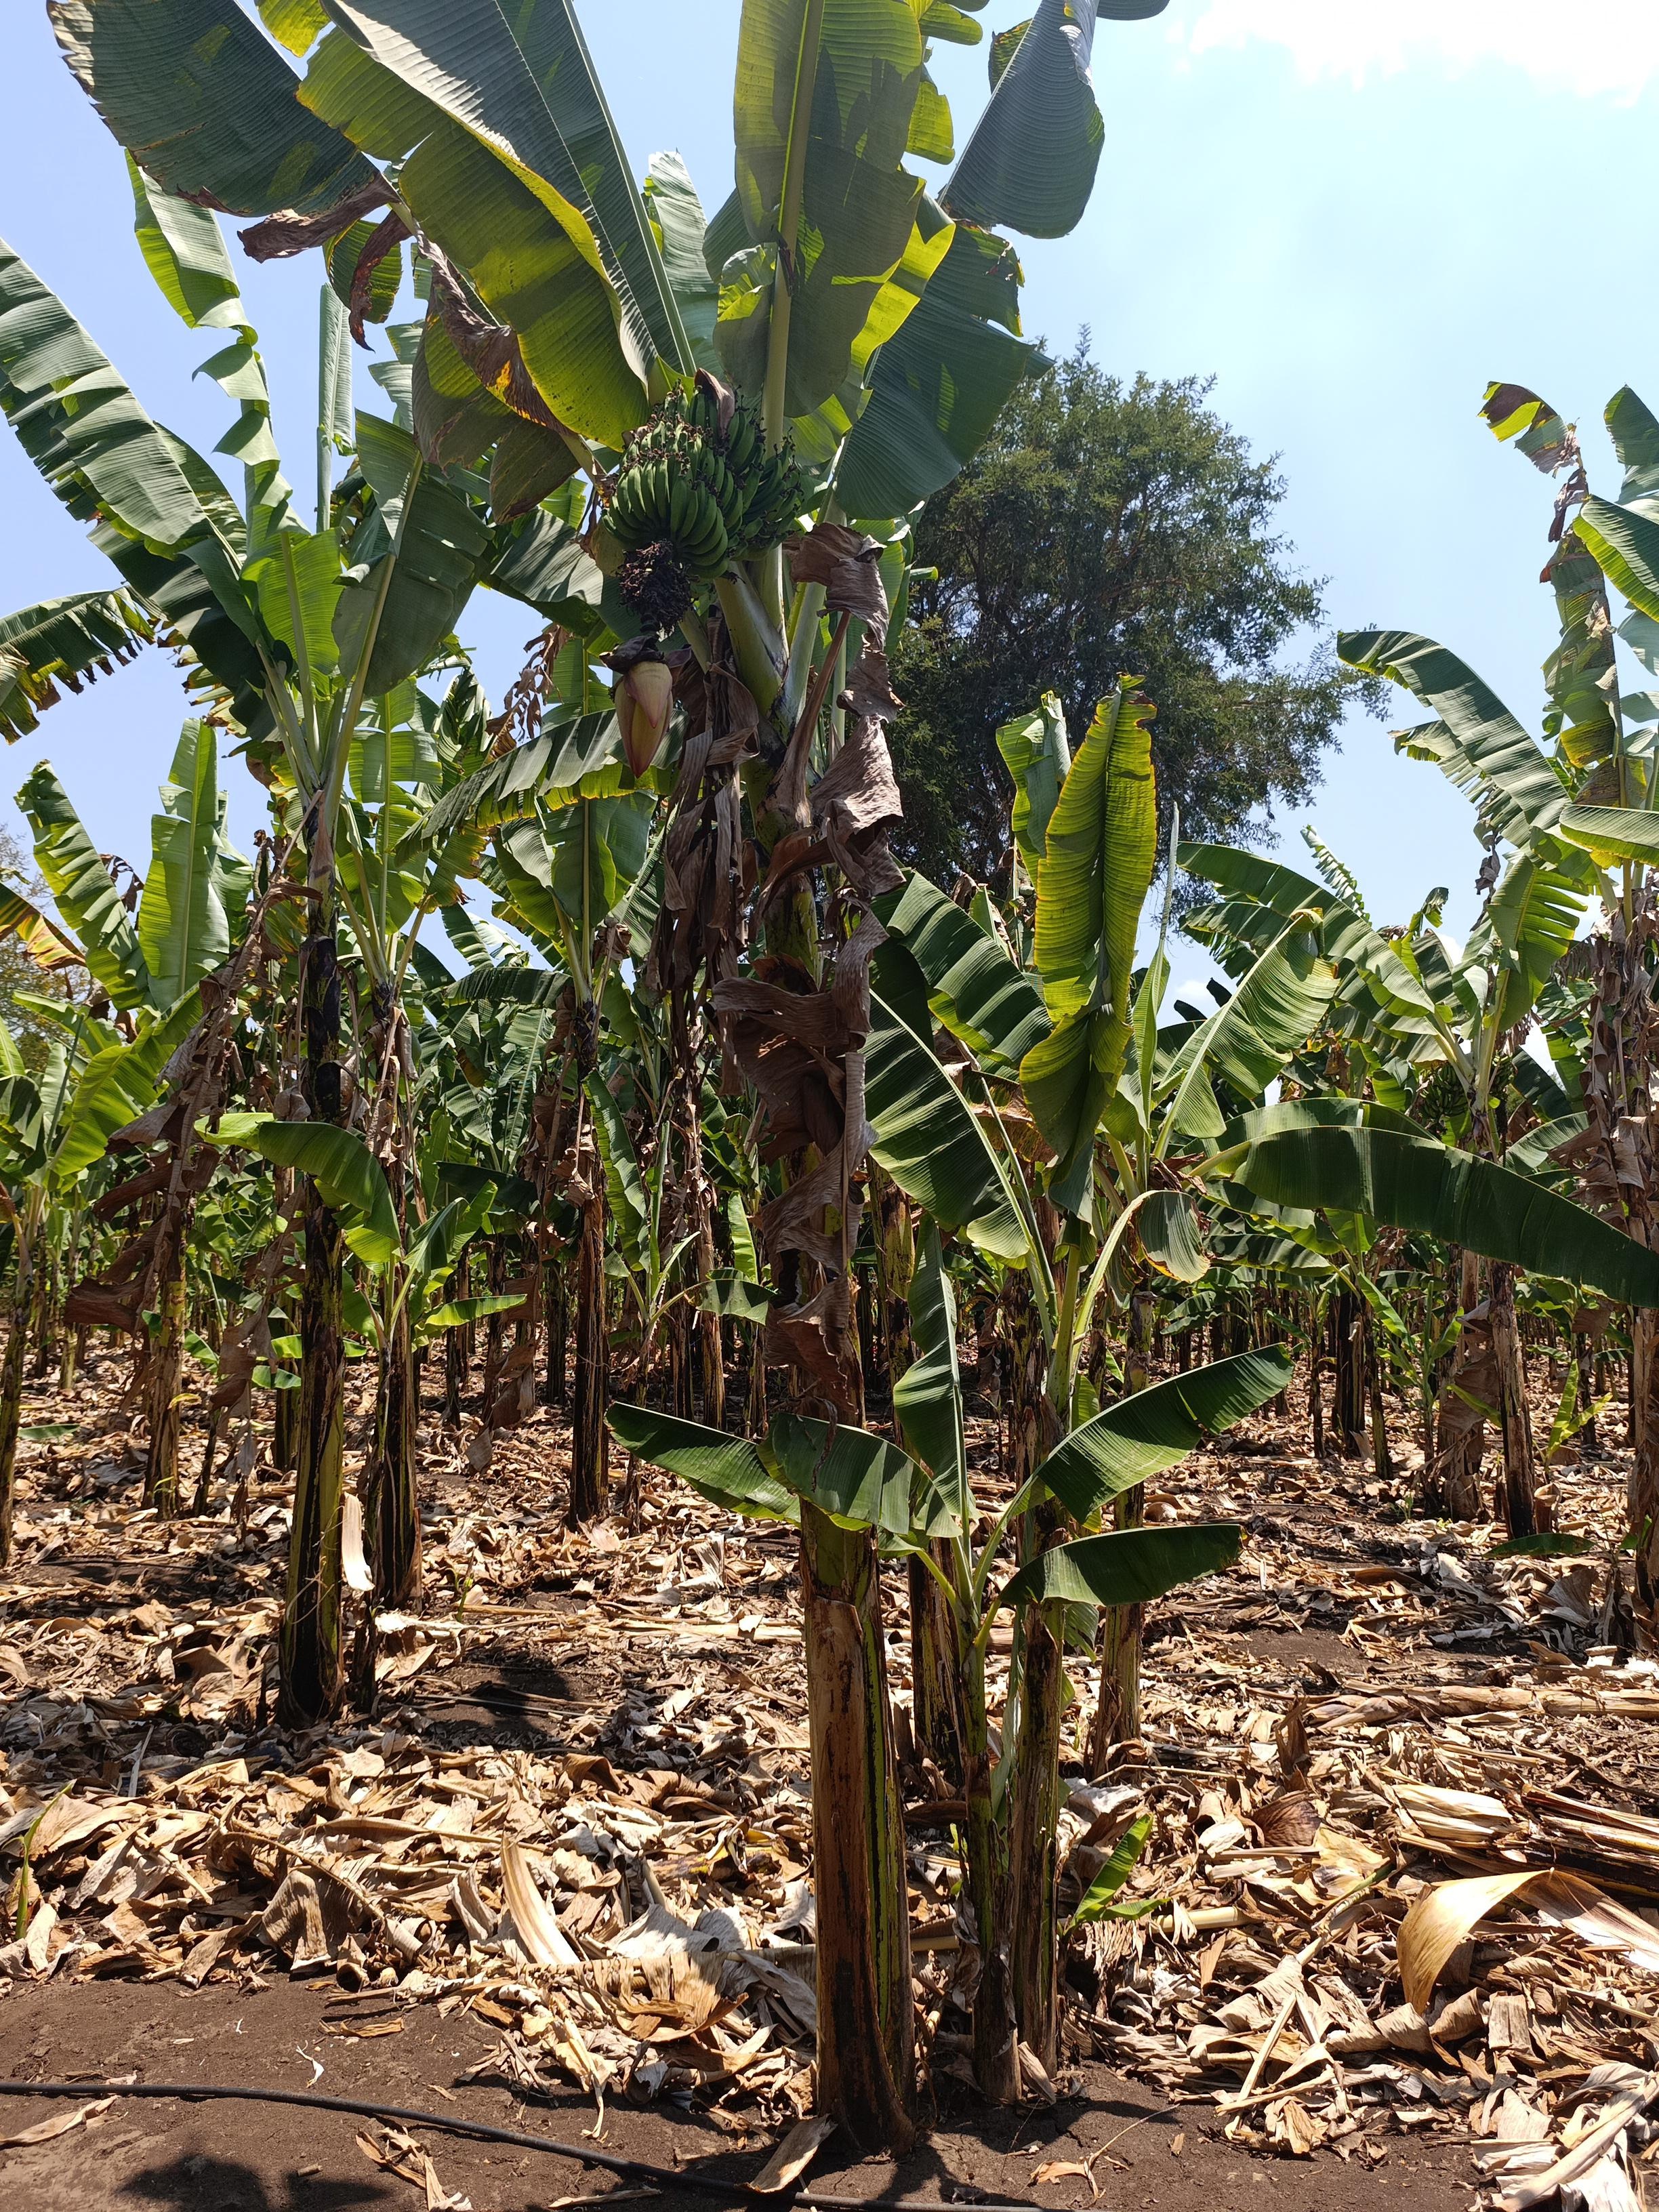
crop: banana
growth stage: development fruit
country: Tanzania
